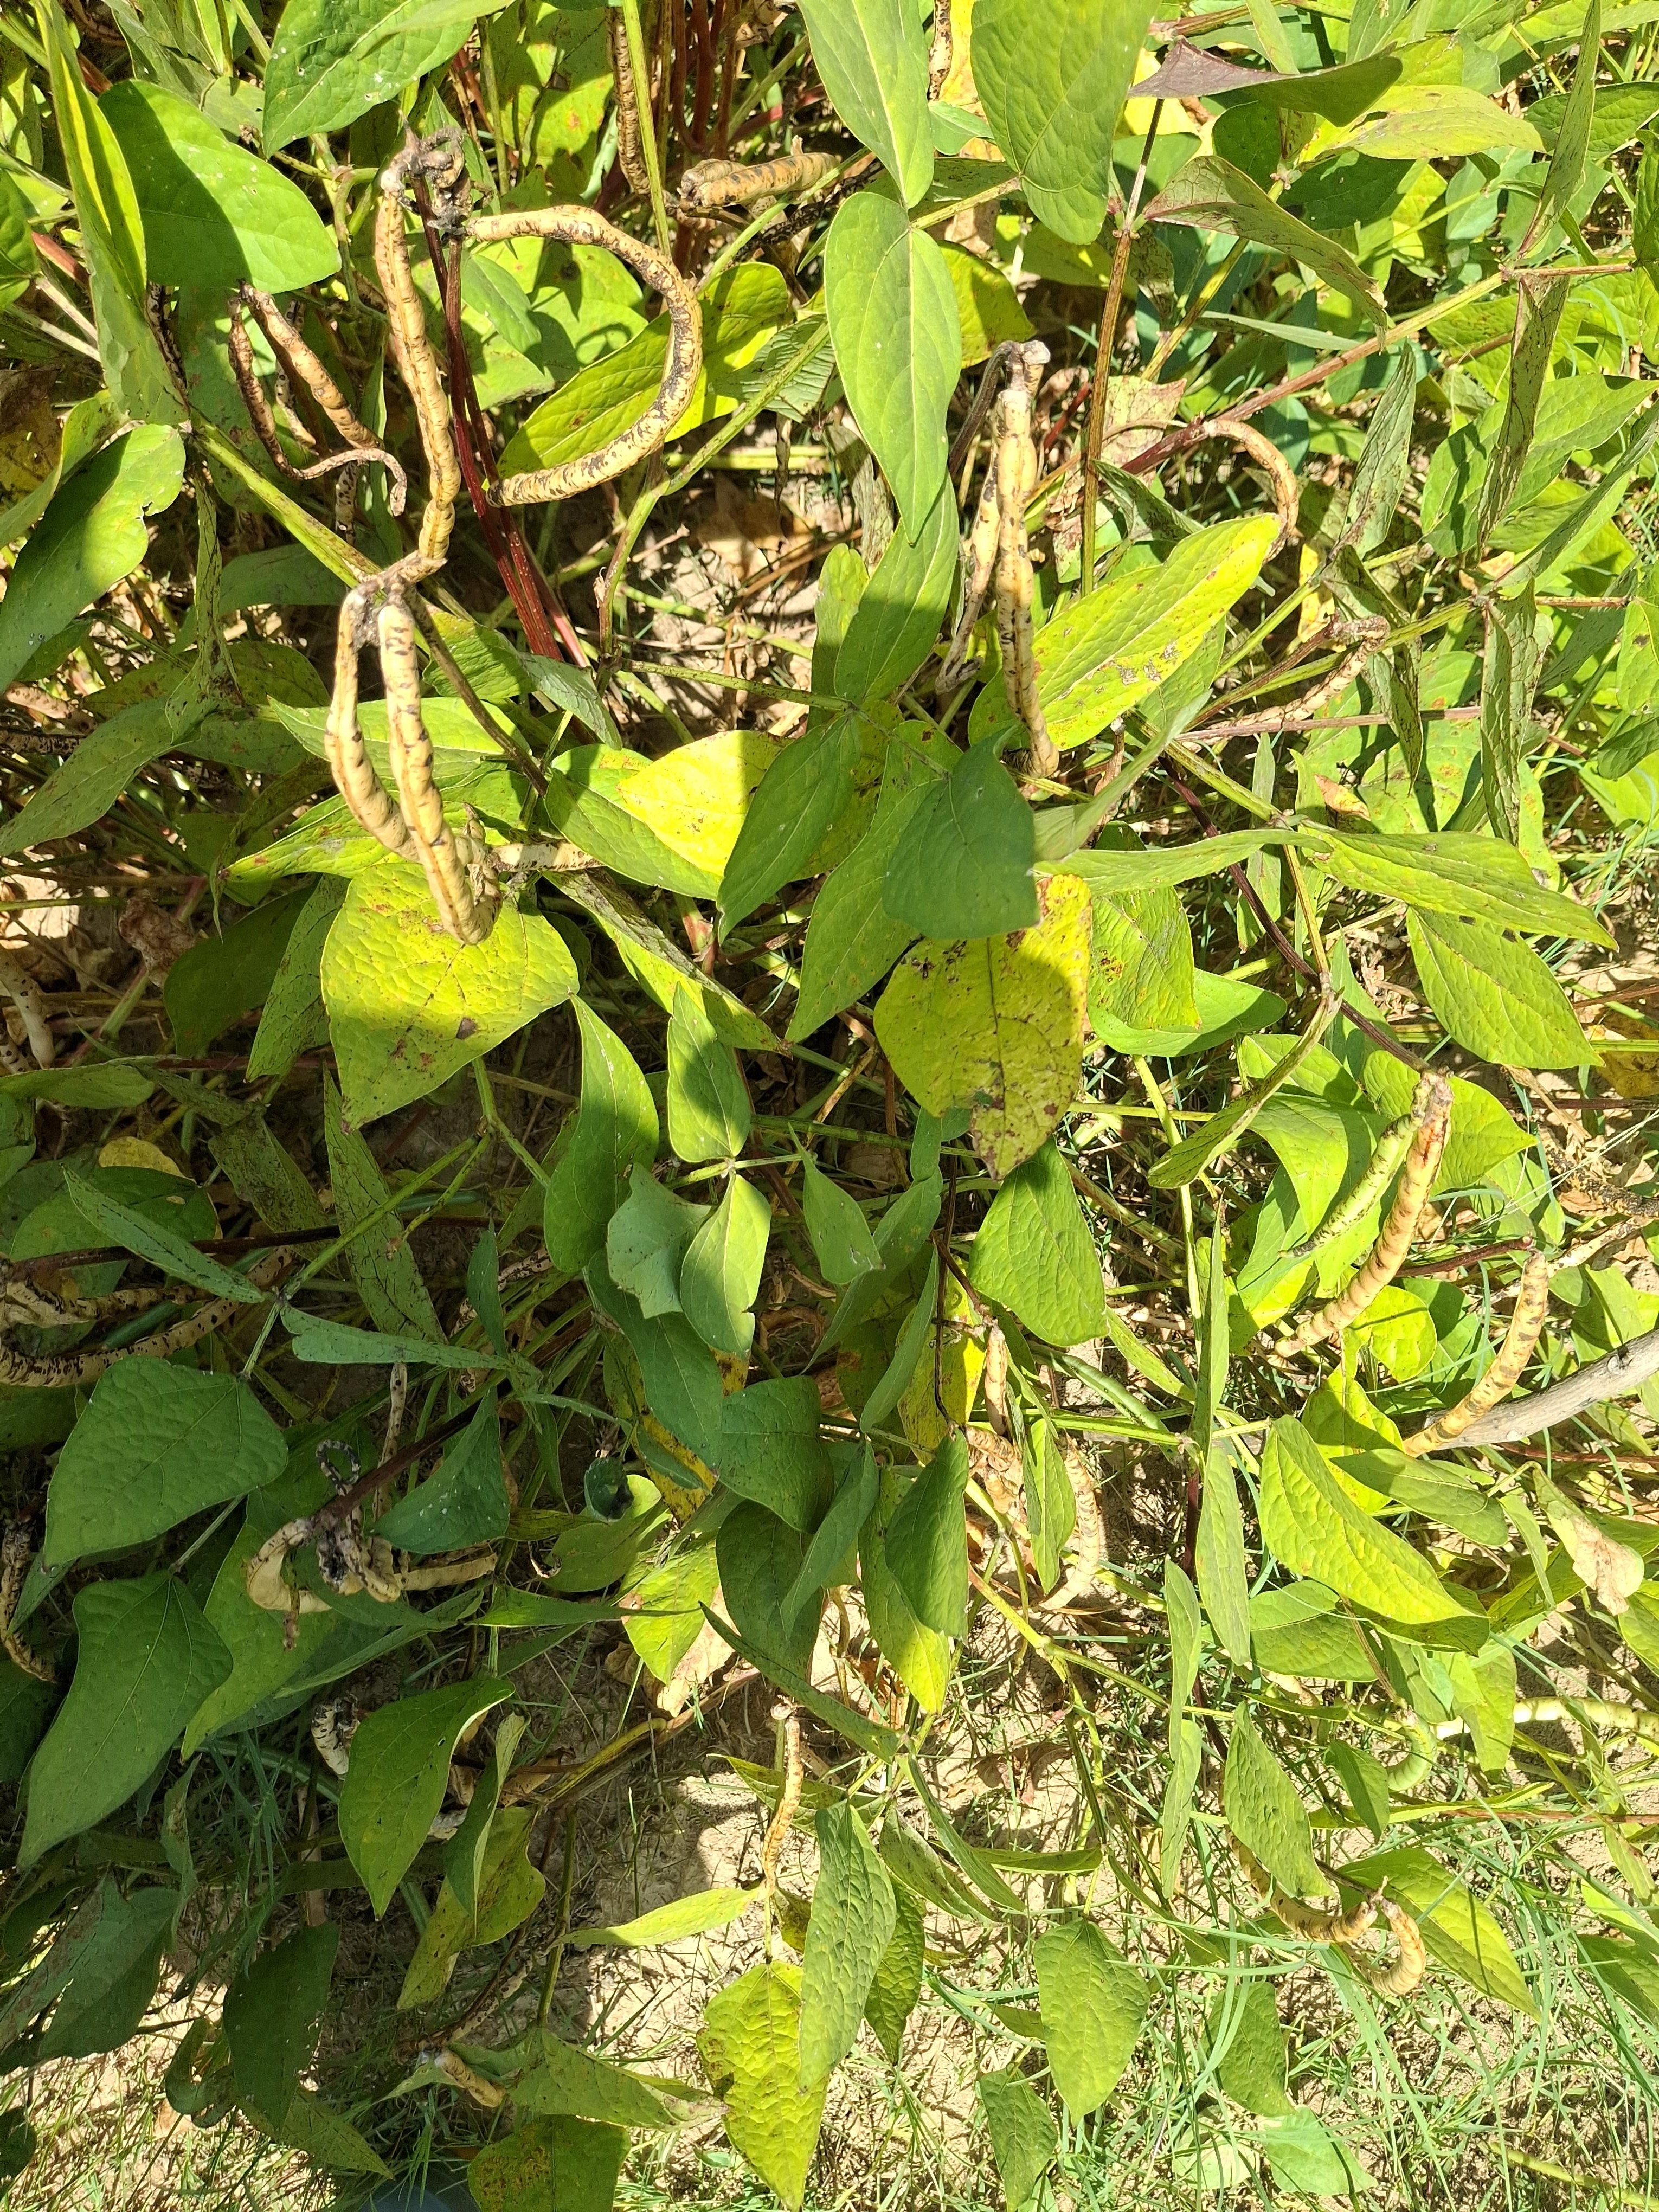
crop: cowpea
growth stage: maturity
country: Nigeria
